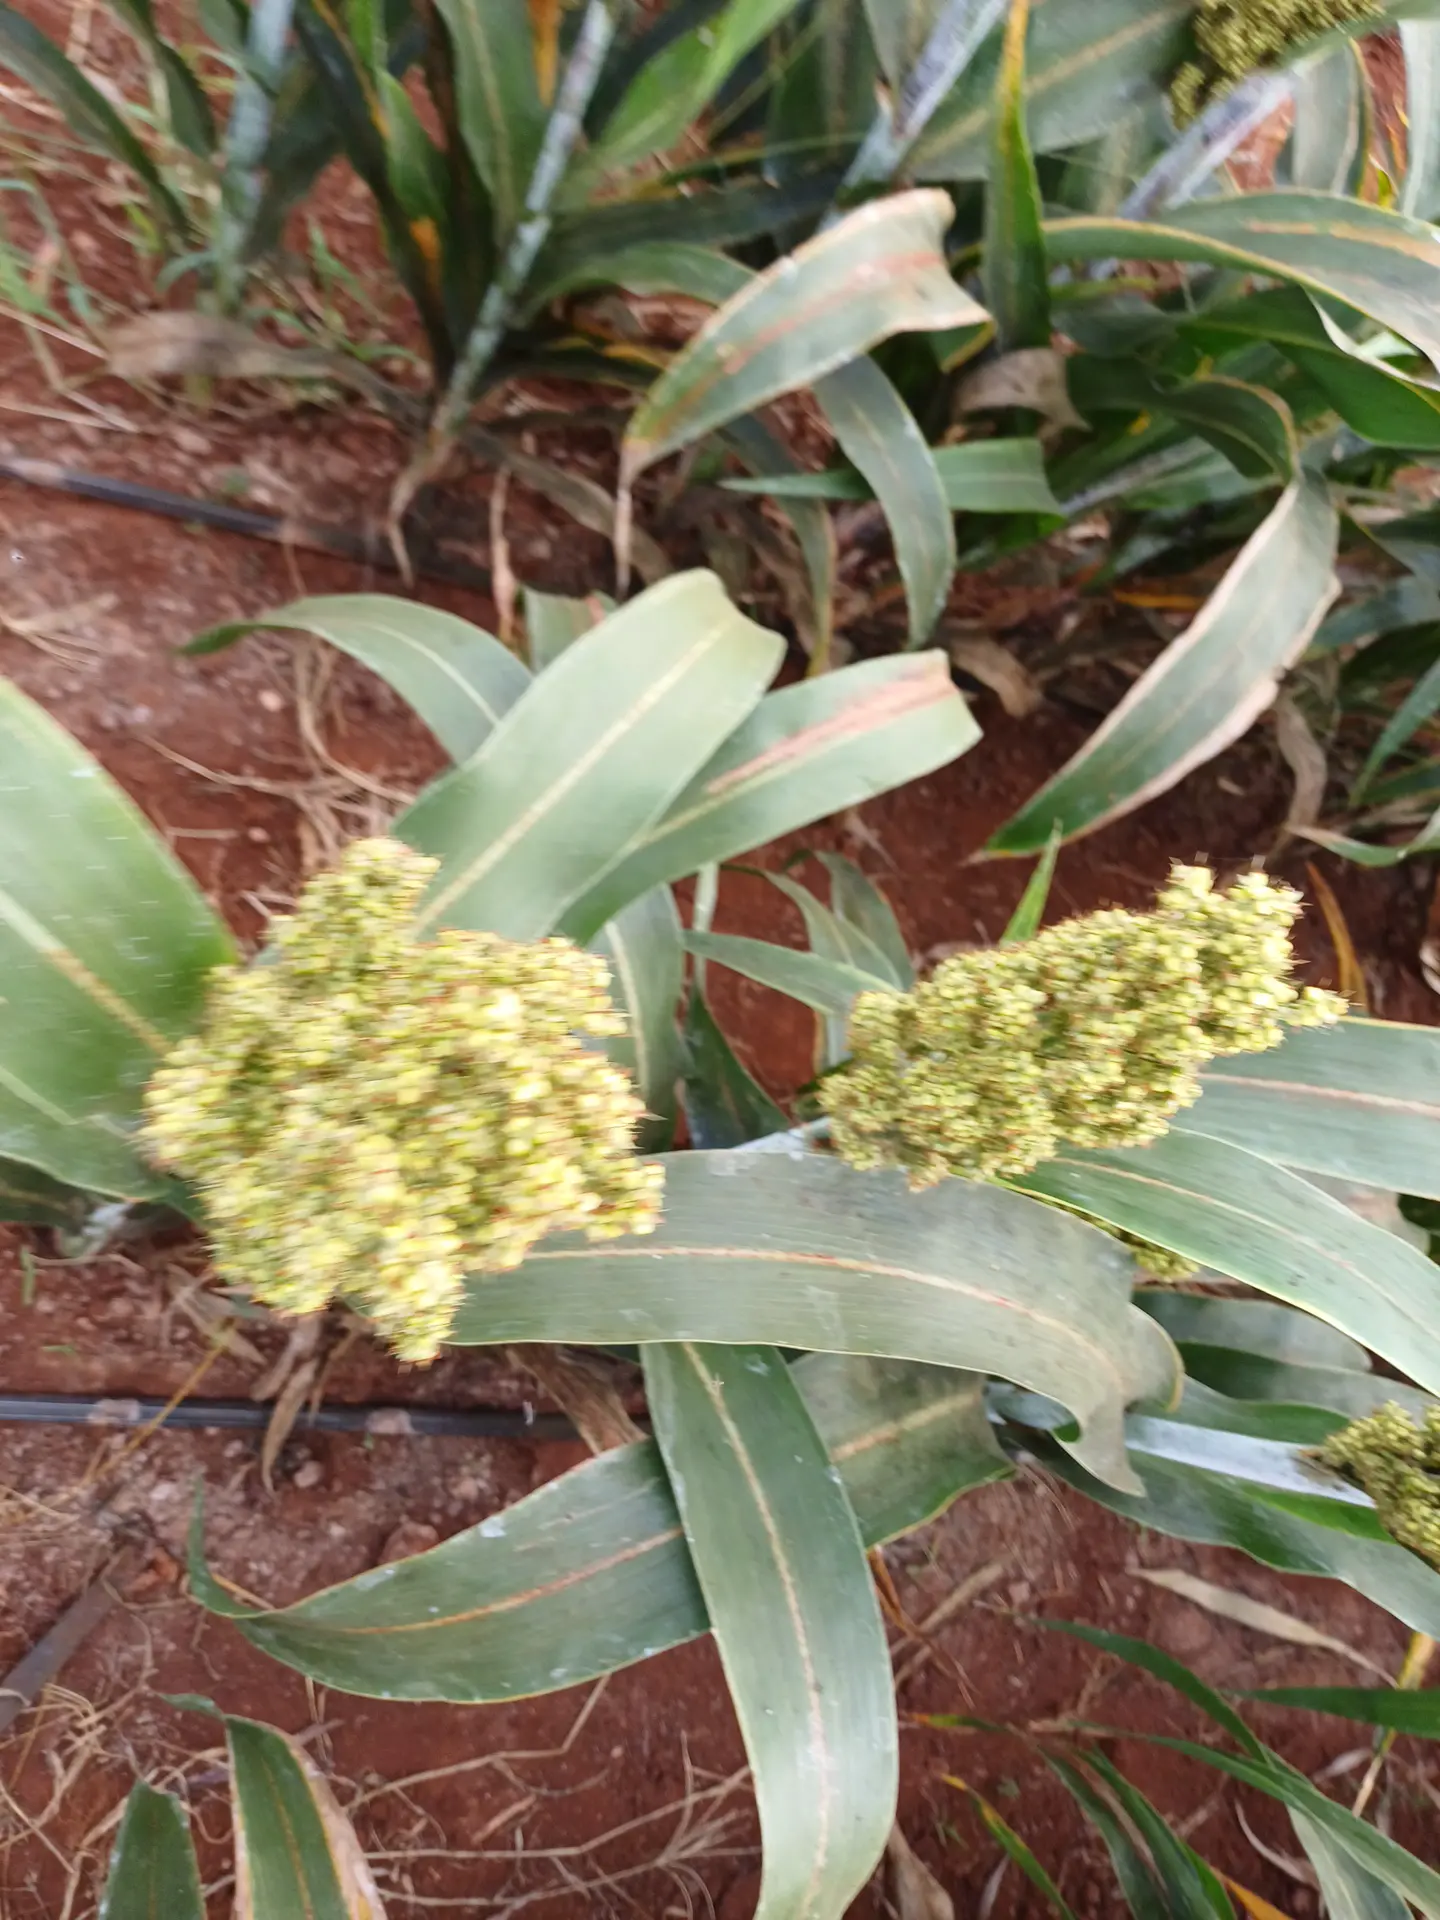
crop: sorghum
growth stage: filling grain
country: Kenya
